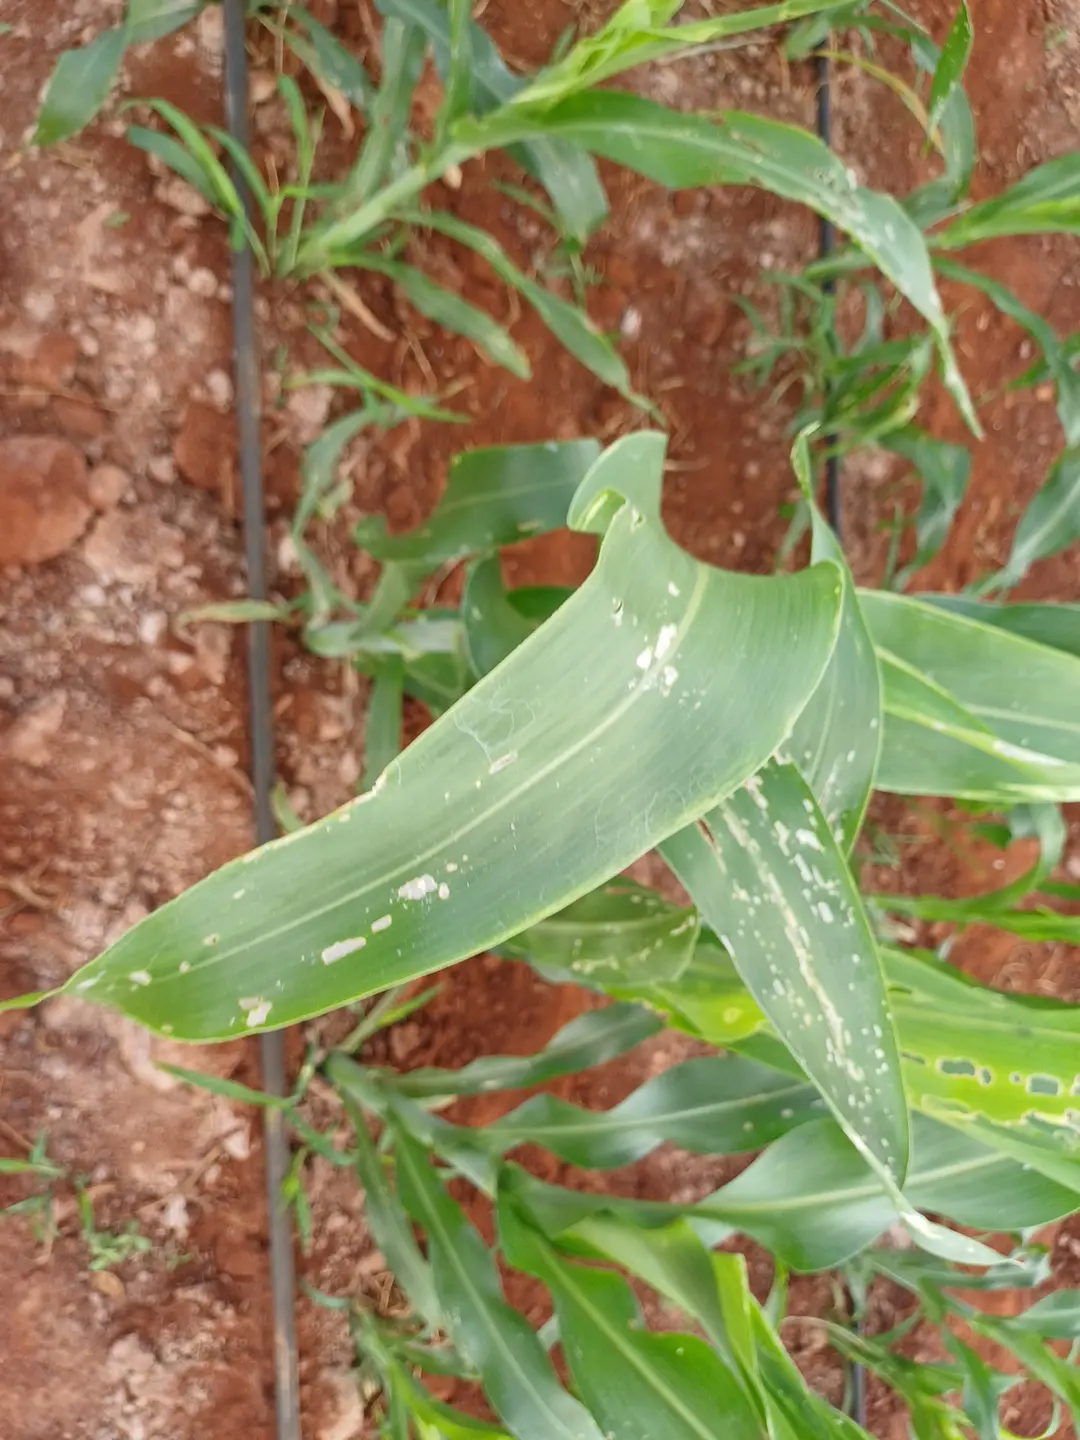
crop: sorghum
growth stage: elongation stem
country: Kenya
